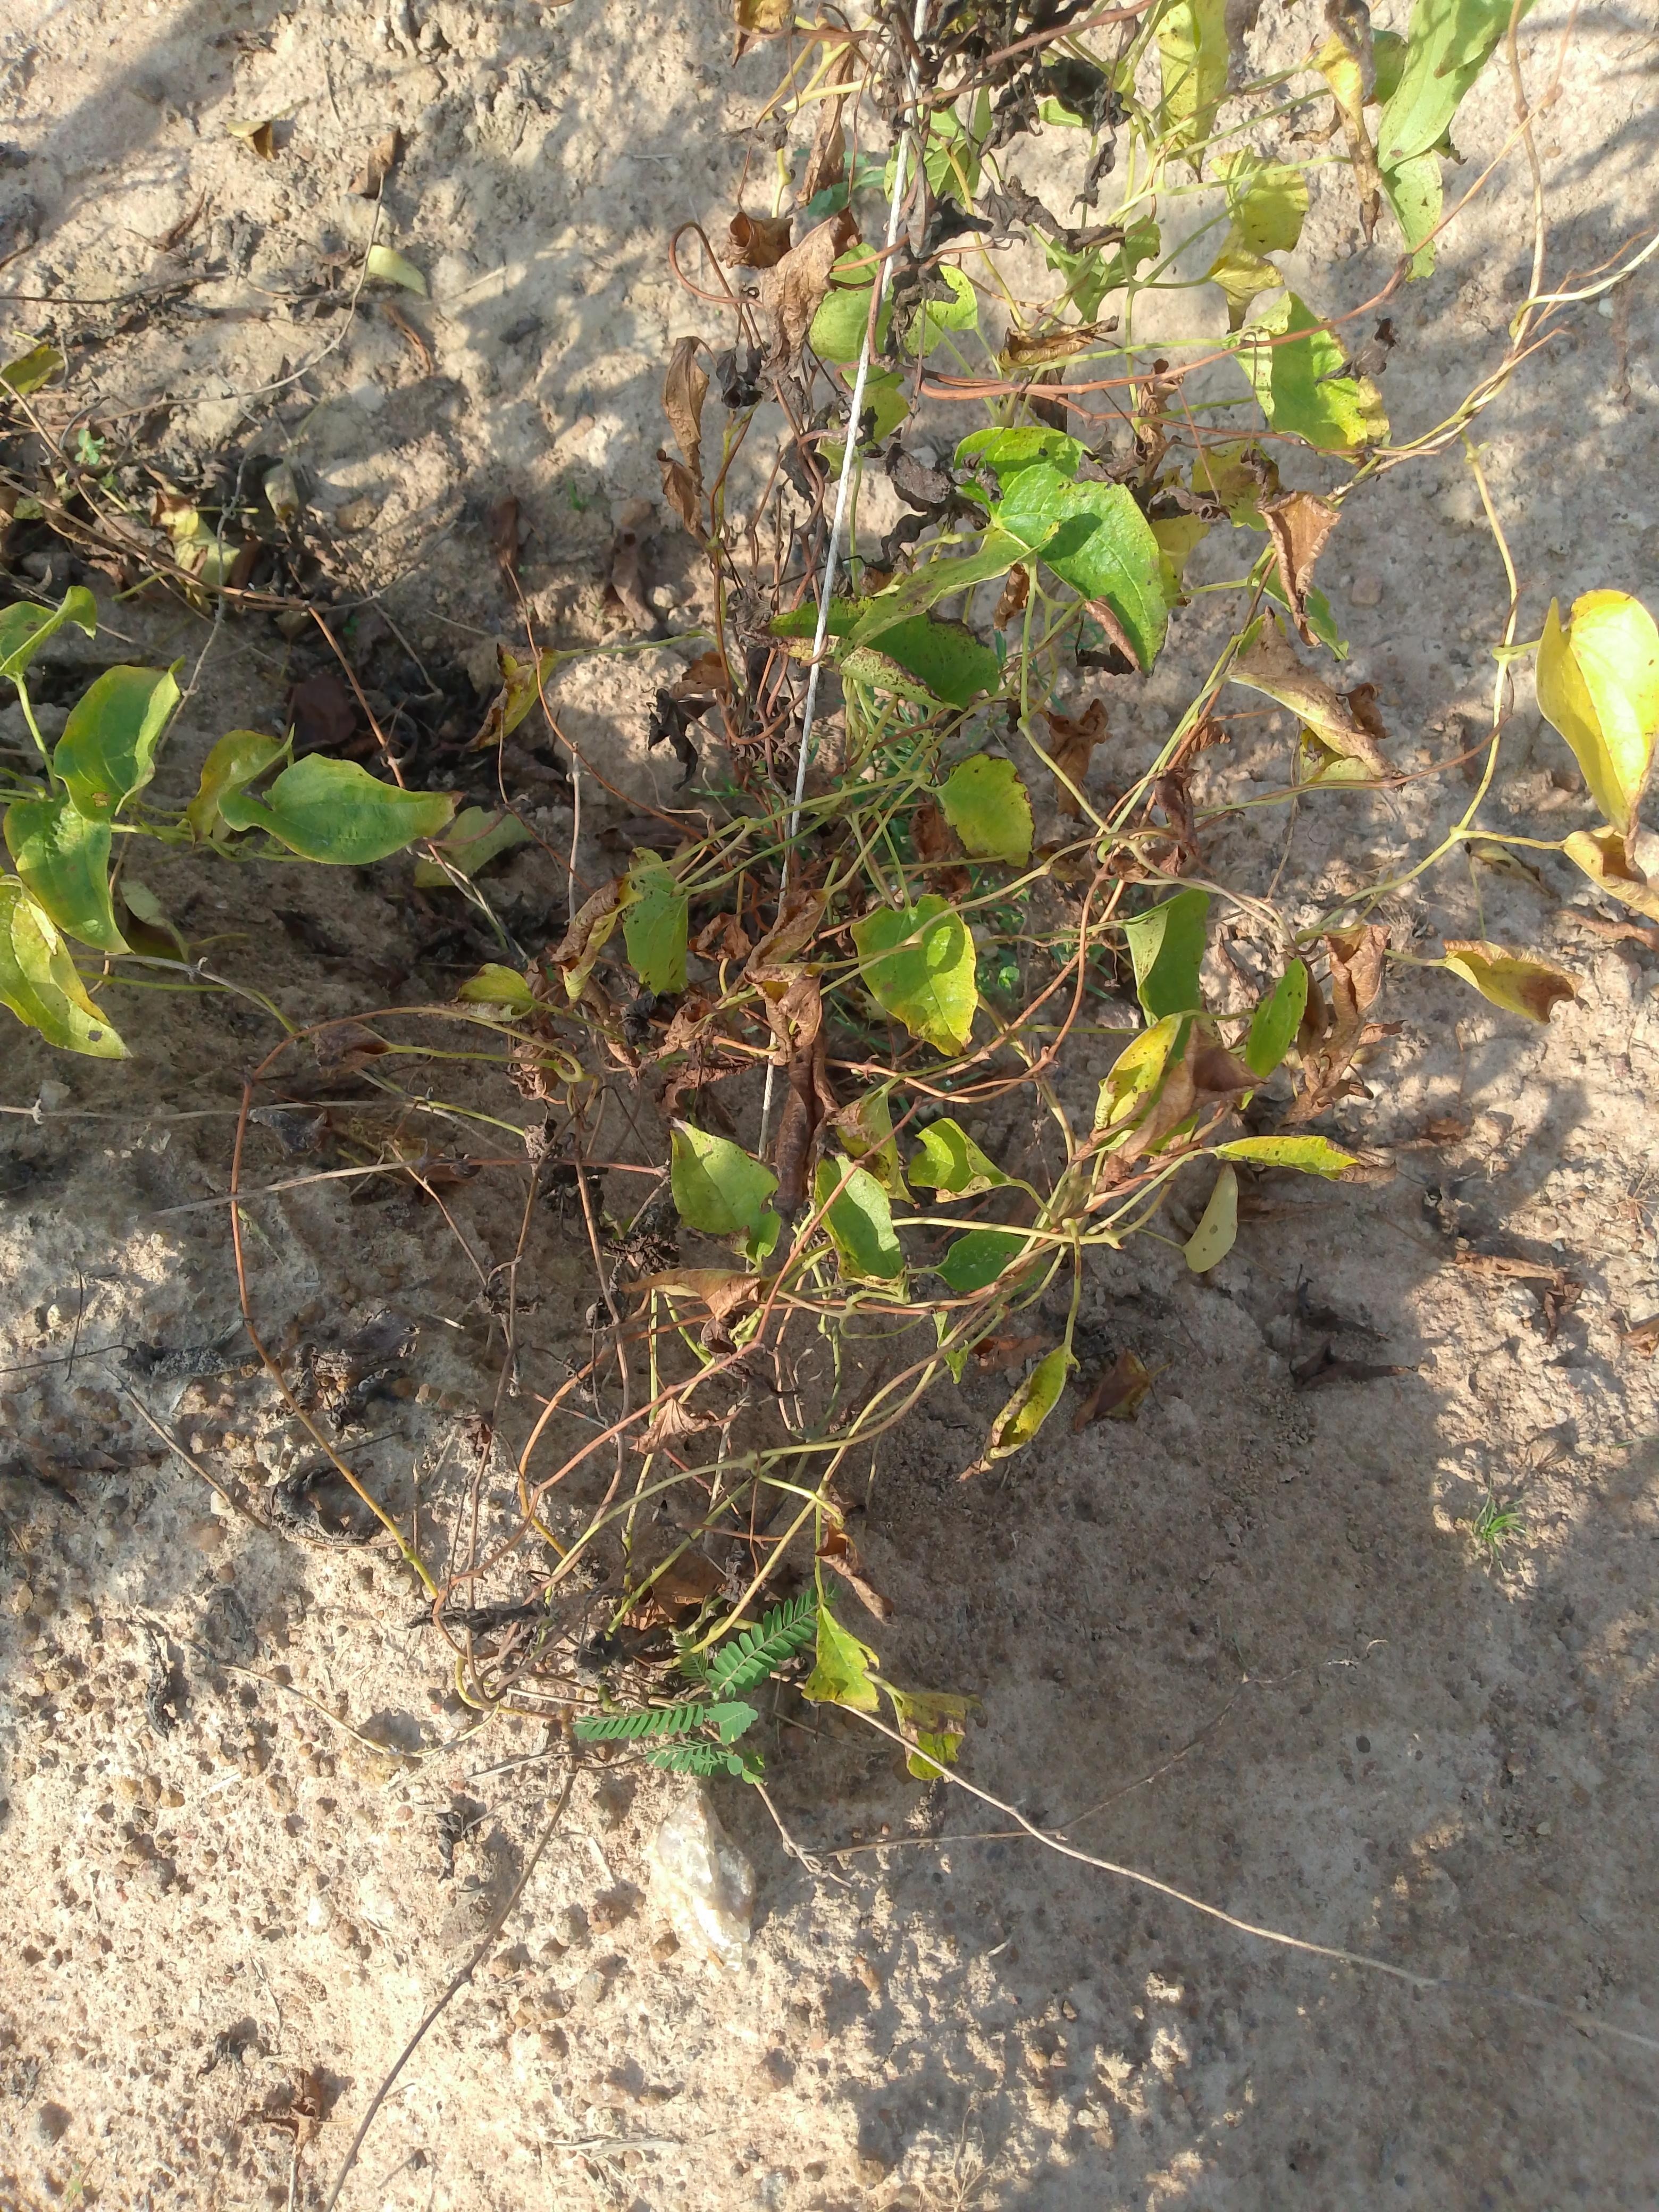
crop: yam
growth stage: maturity
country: Nigeria
